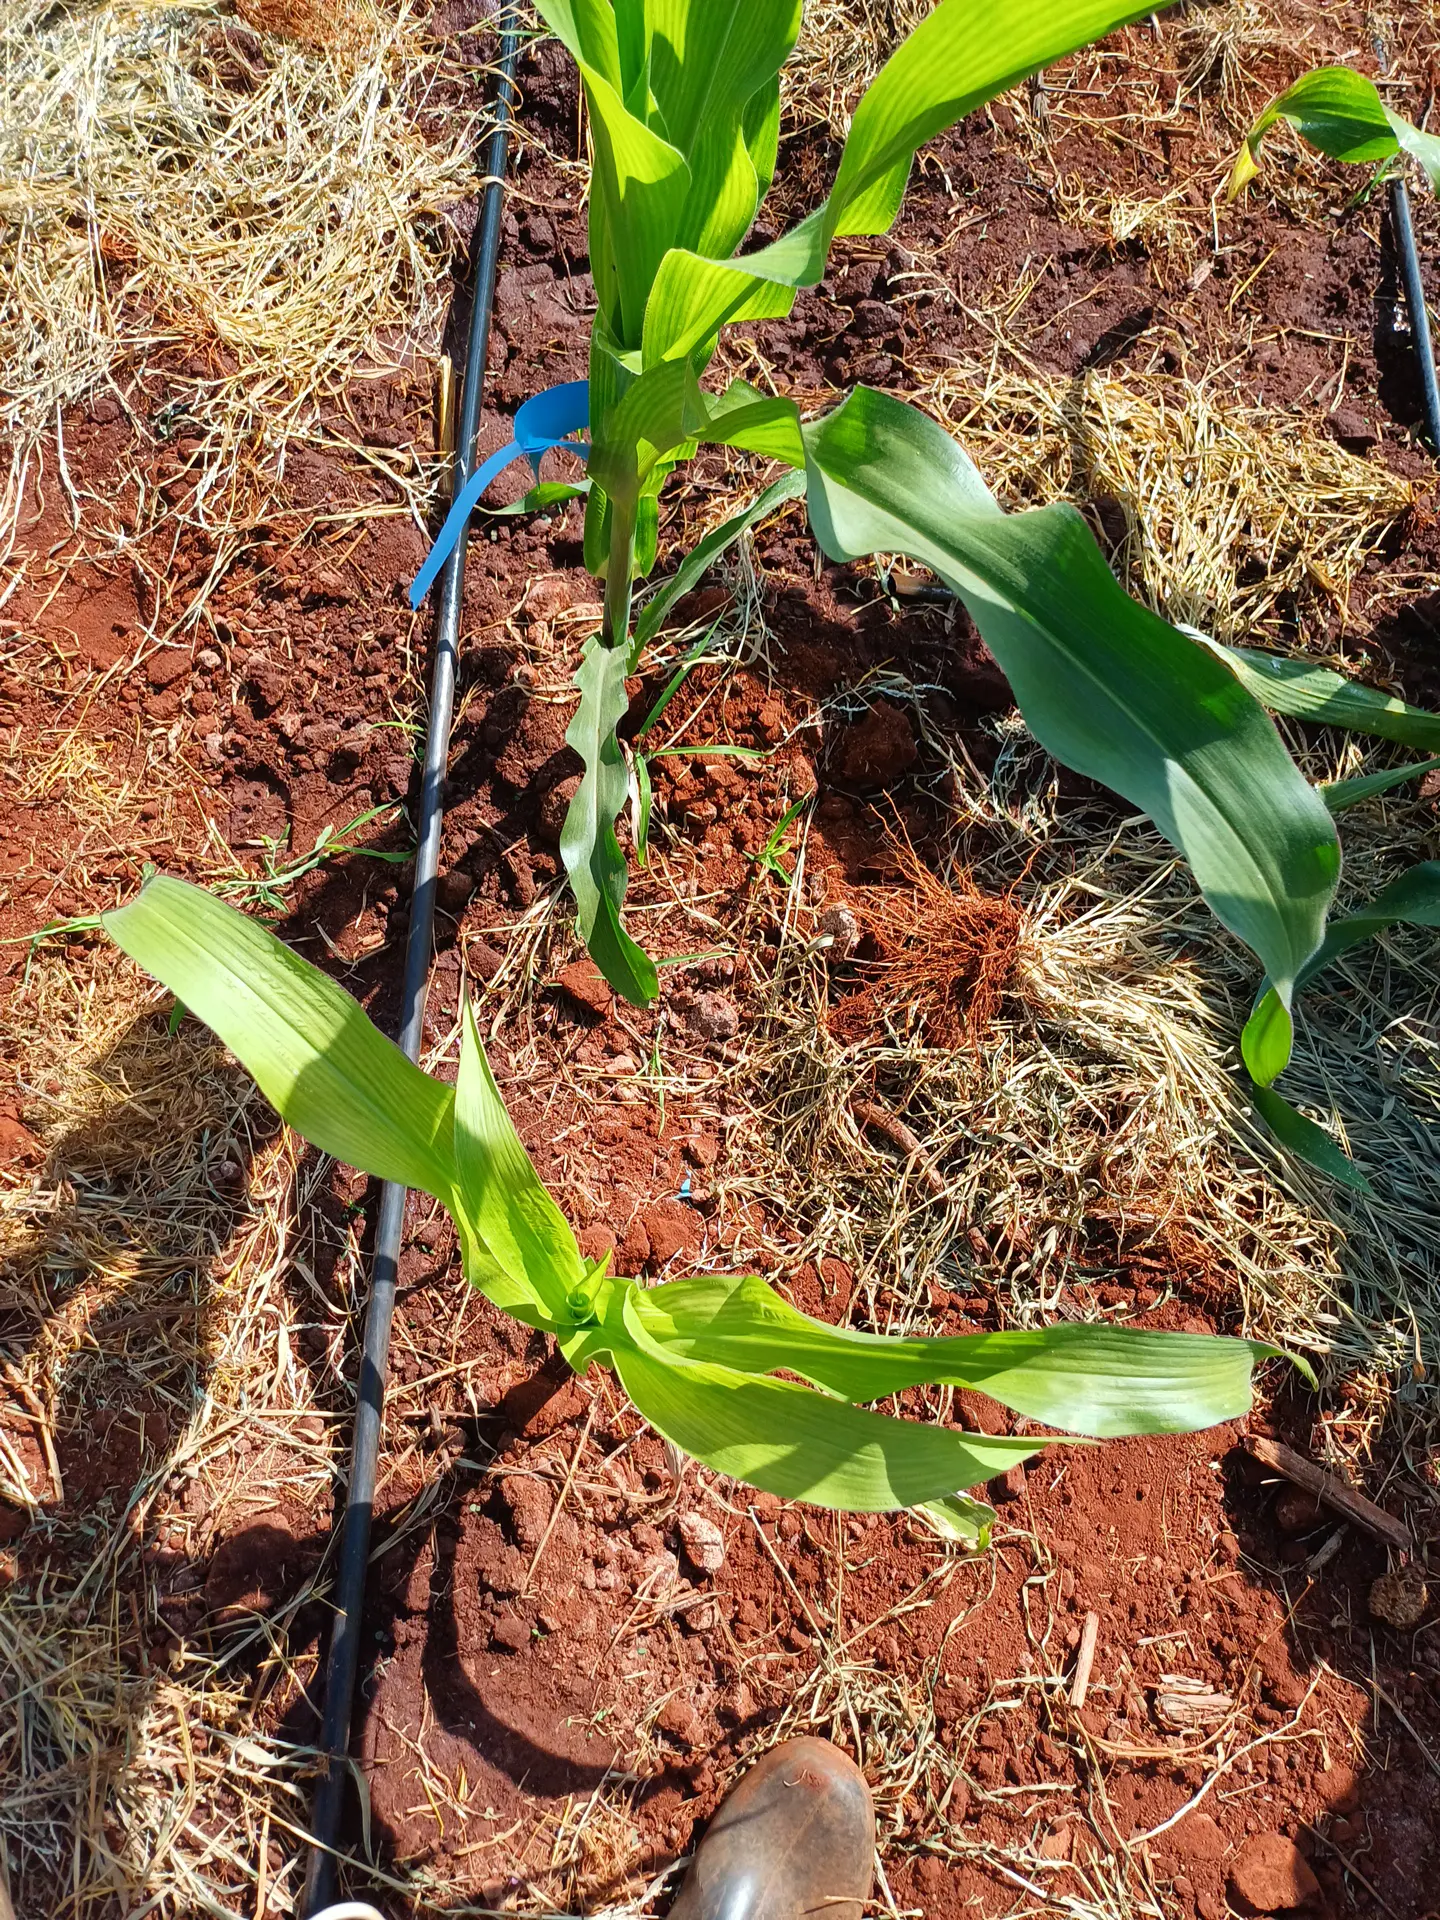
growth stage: vegetative
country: Kenya
